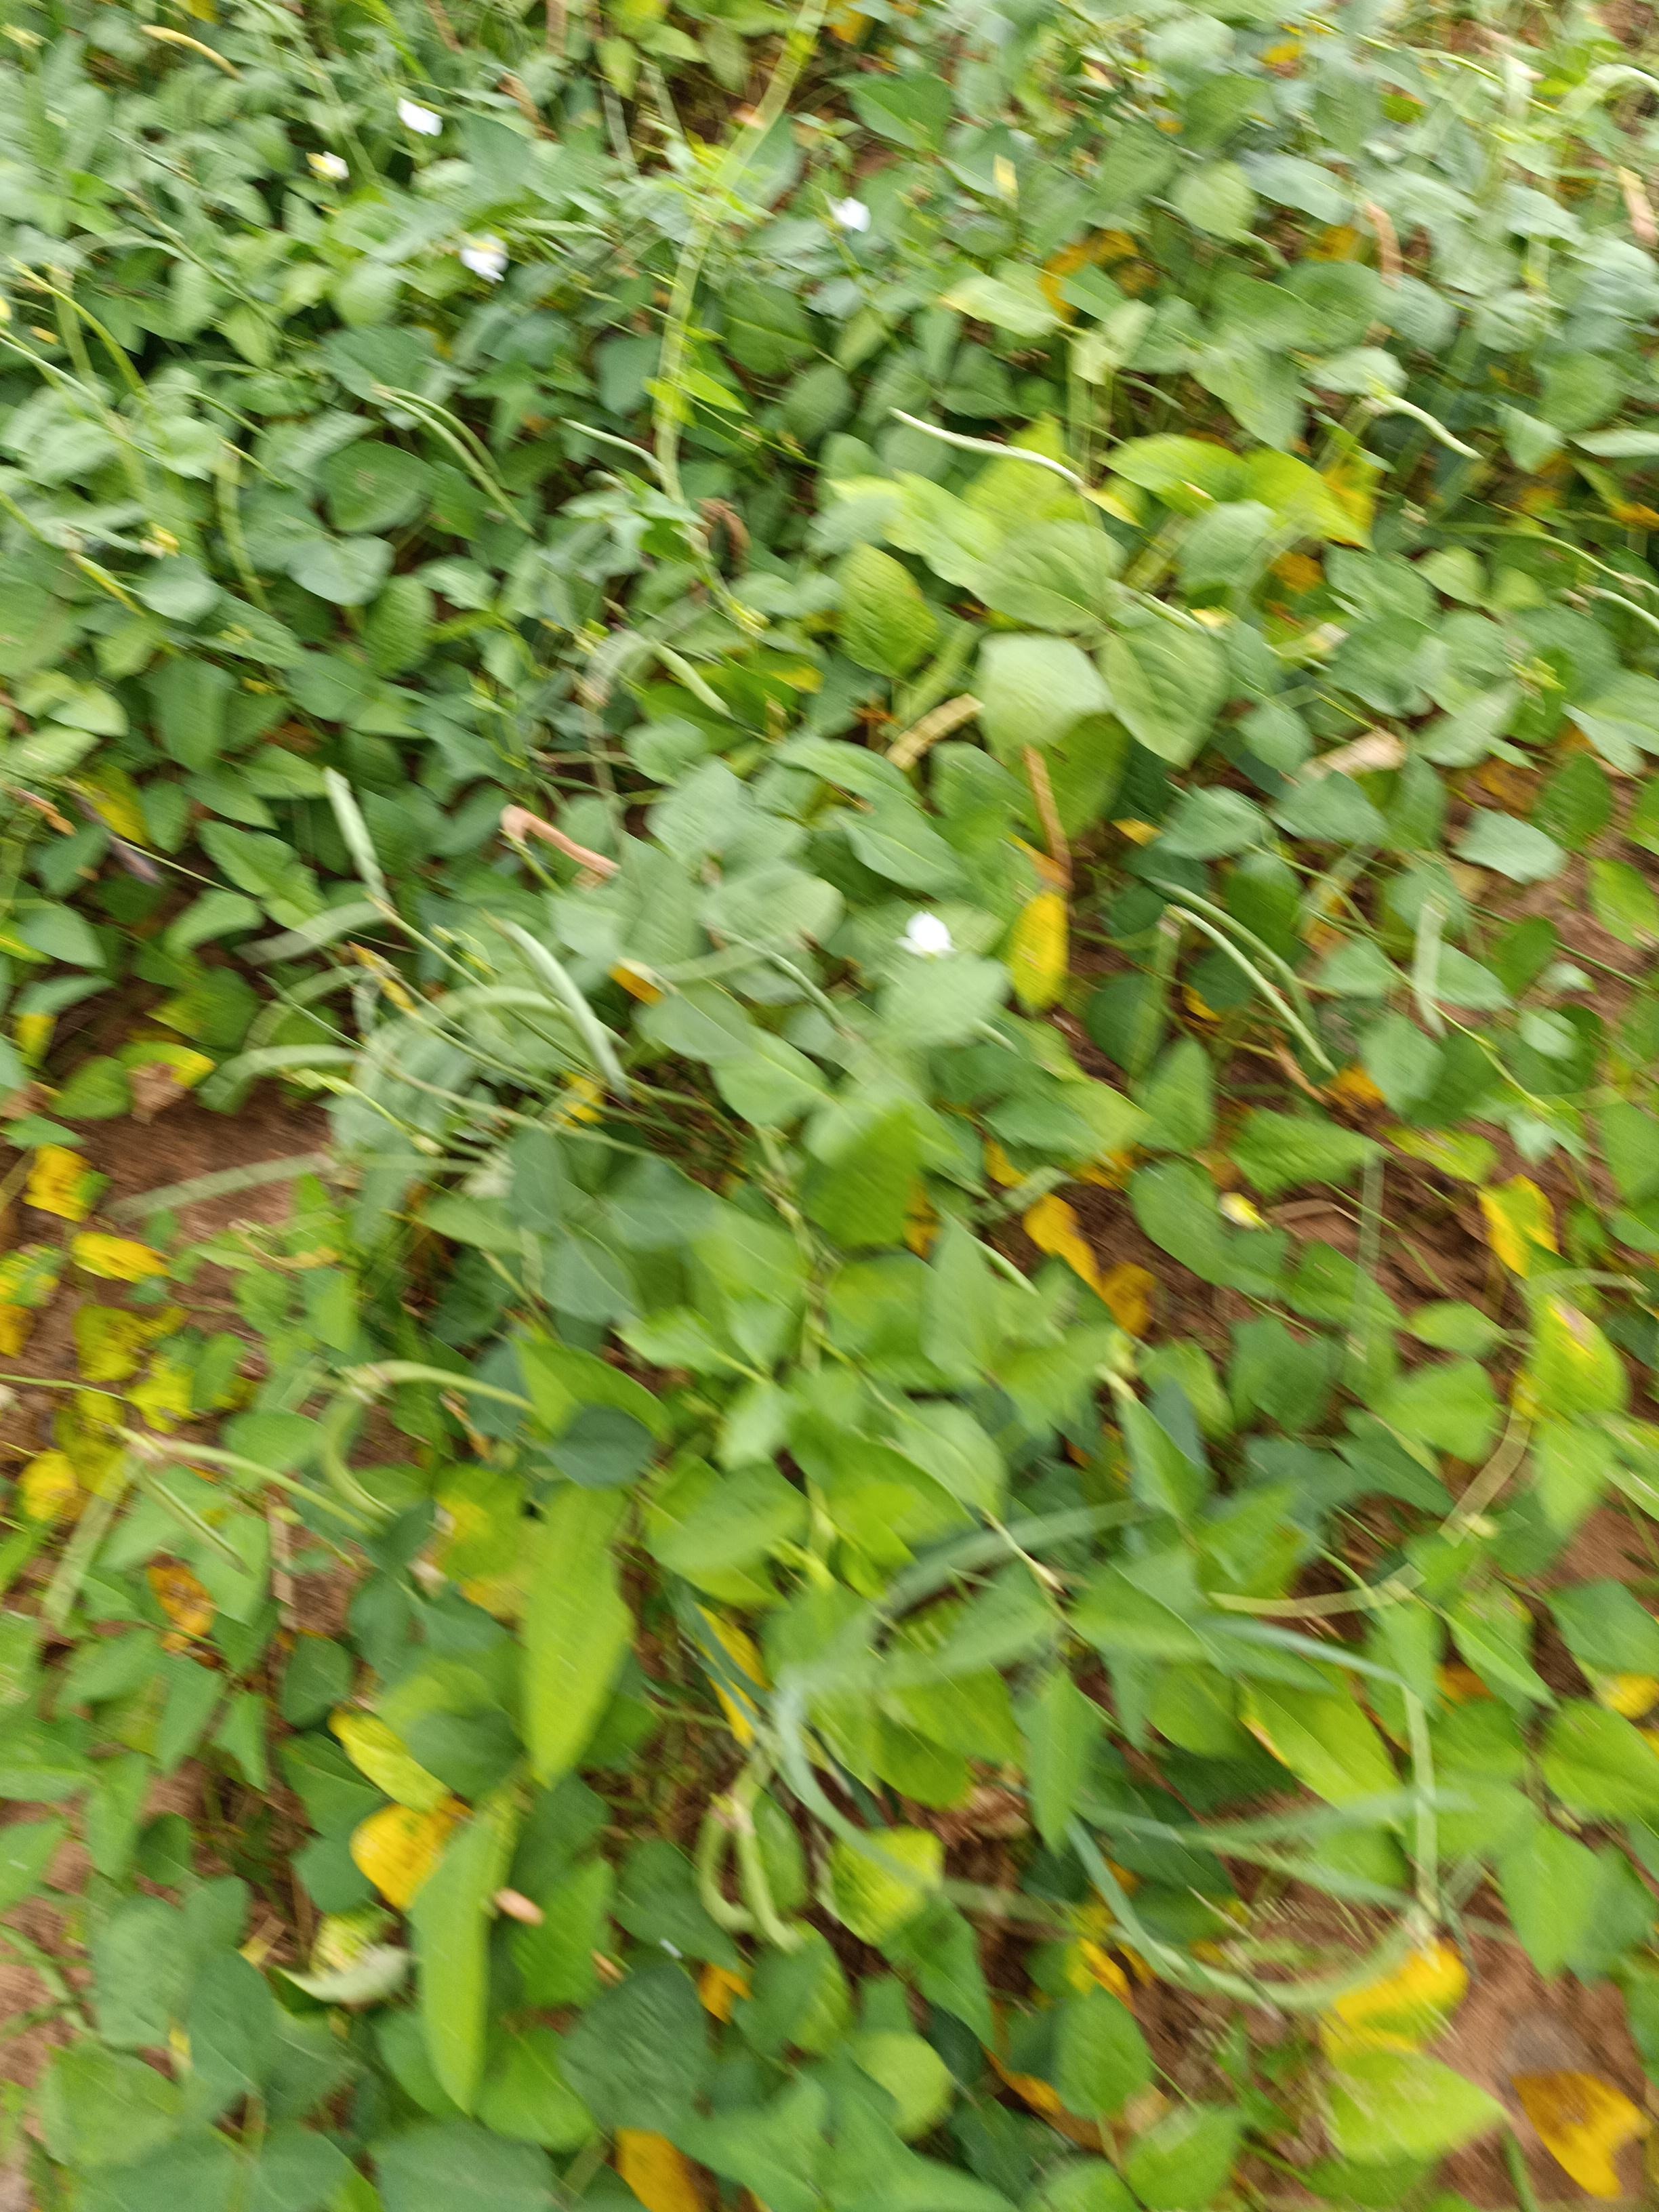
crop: cowpea
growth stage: maturity
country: Nigeria
